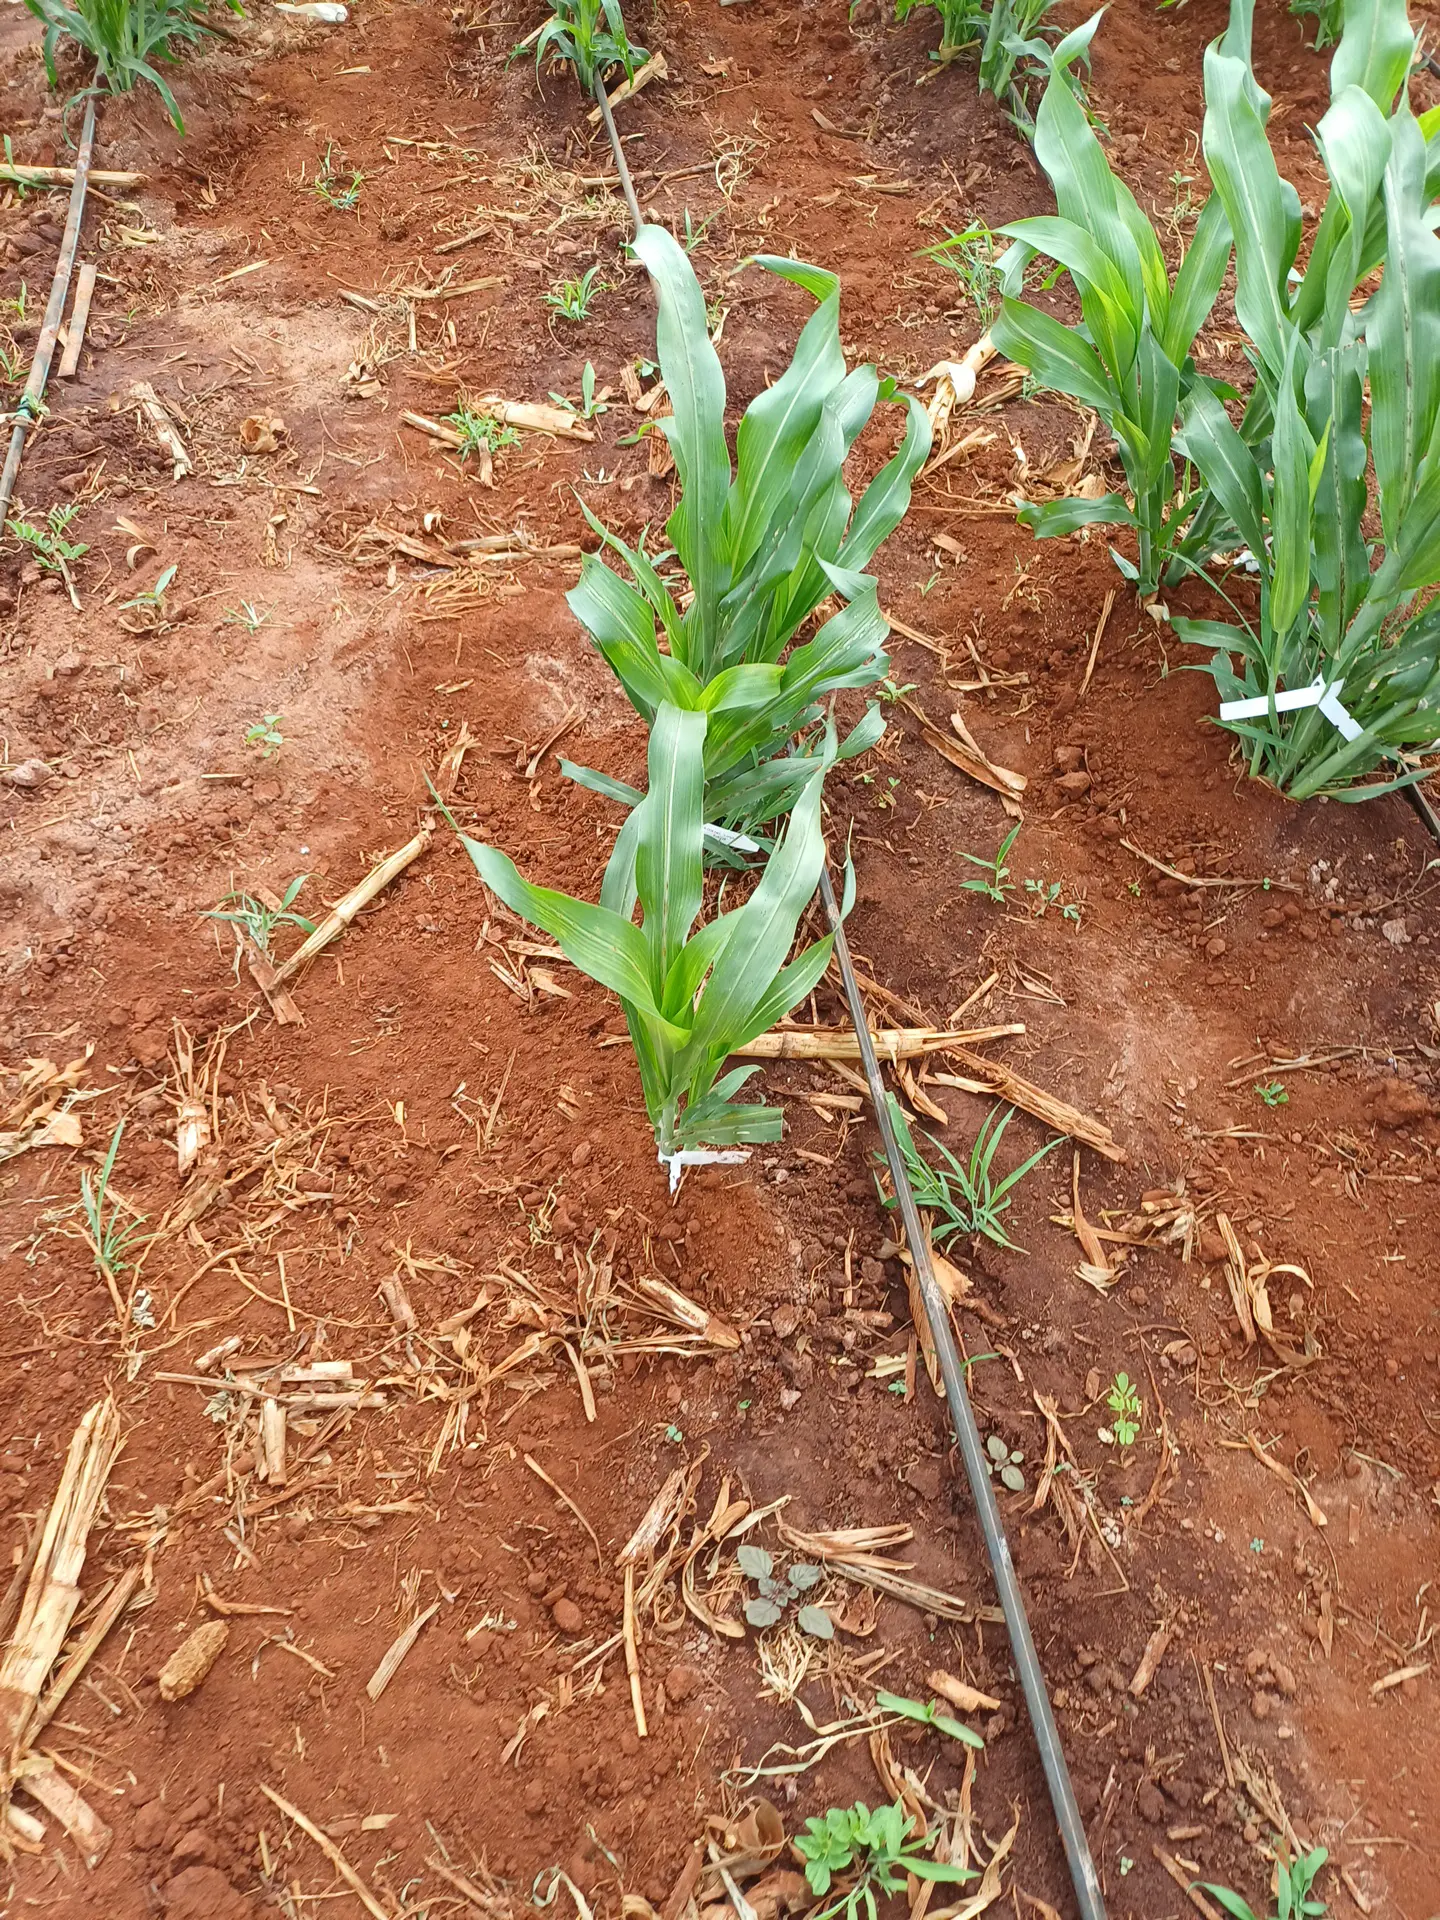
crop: sorghum
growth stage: vegetative
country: Kenya
